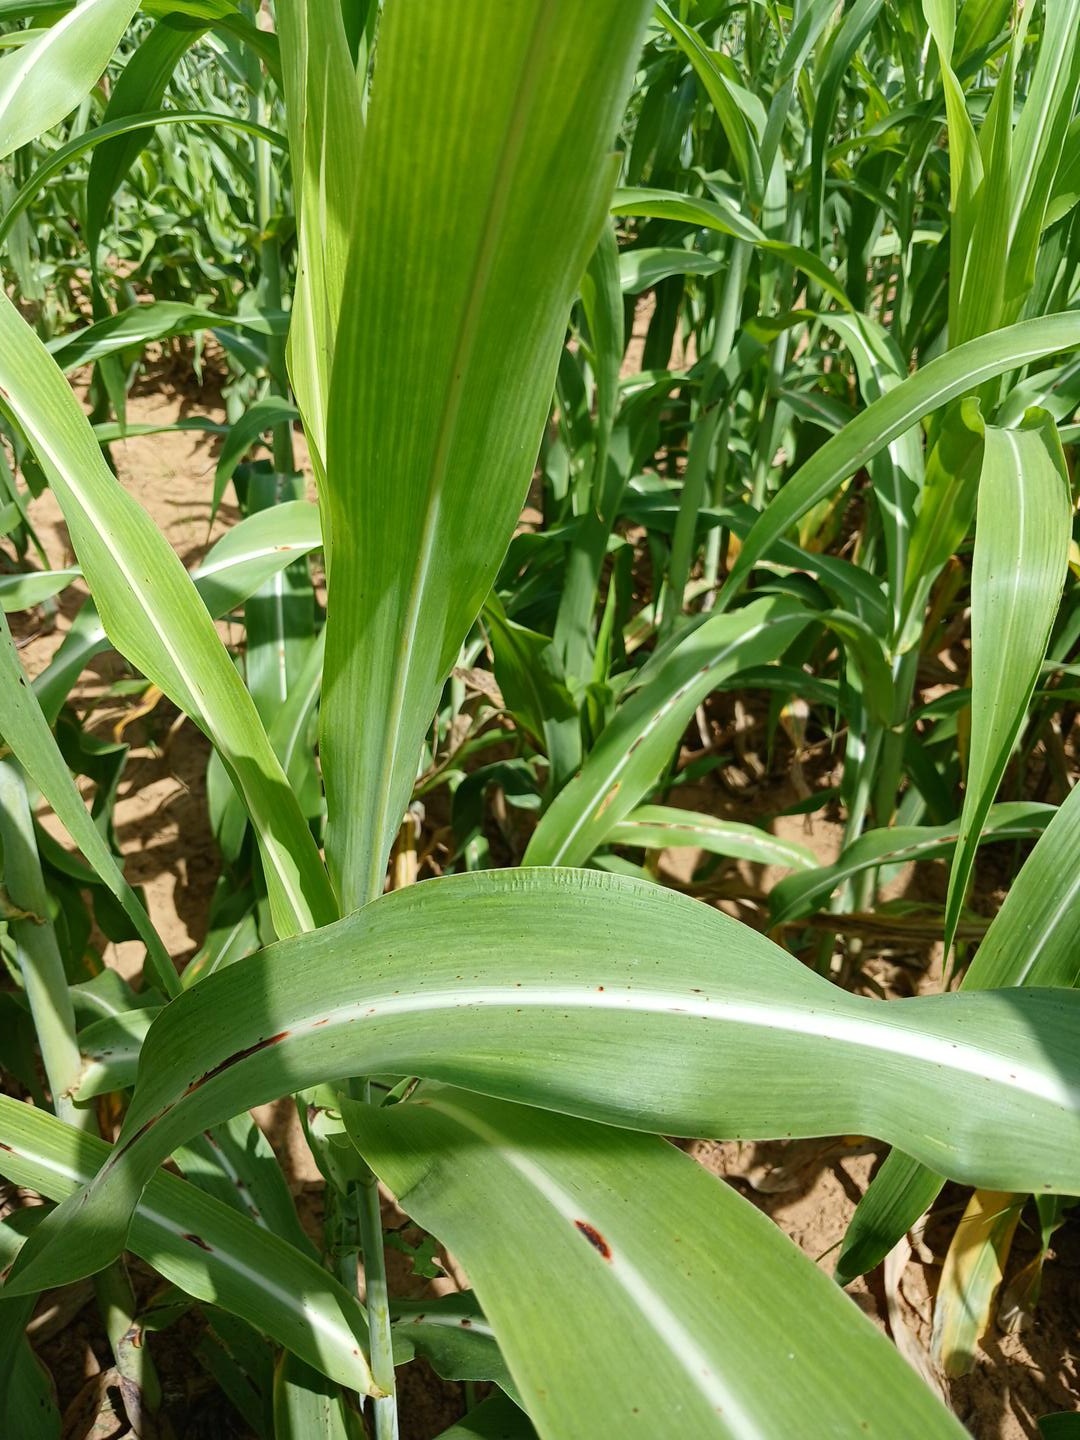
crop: sorghum
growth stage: vegetative
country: Senegal
